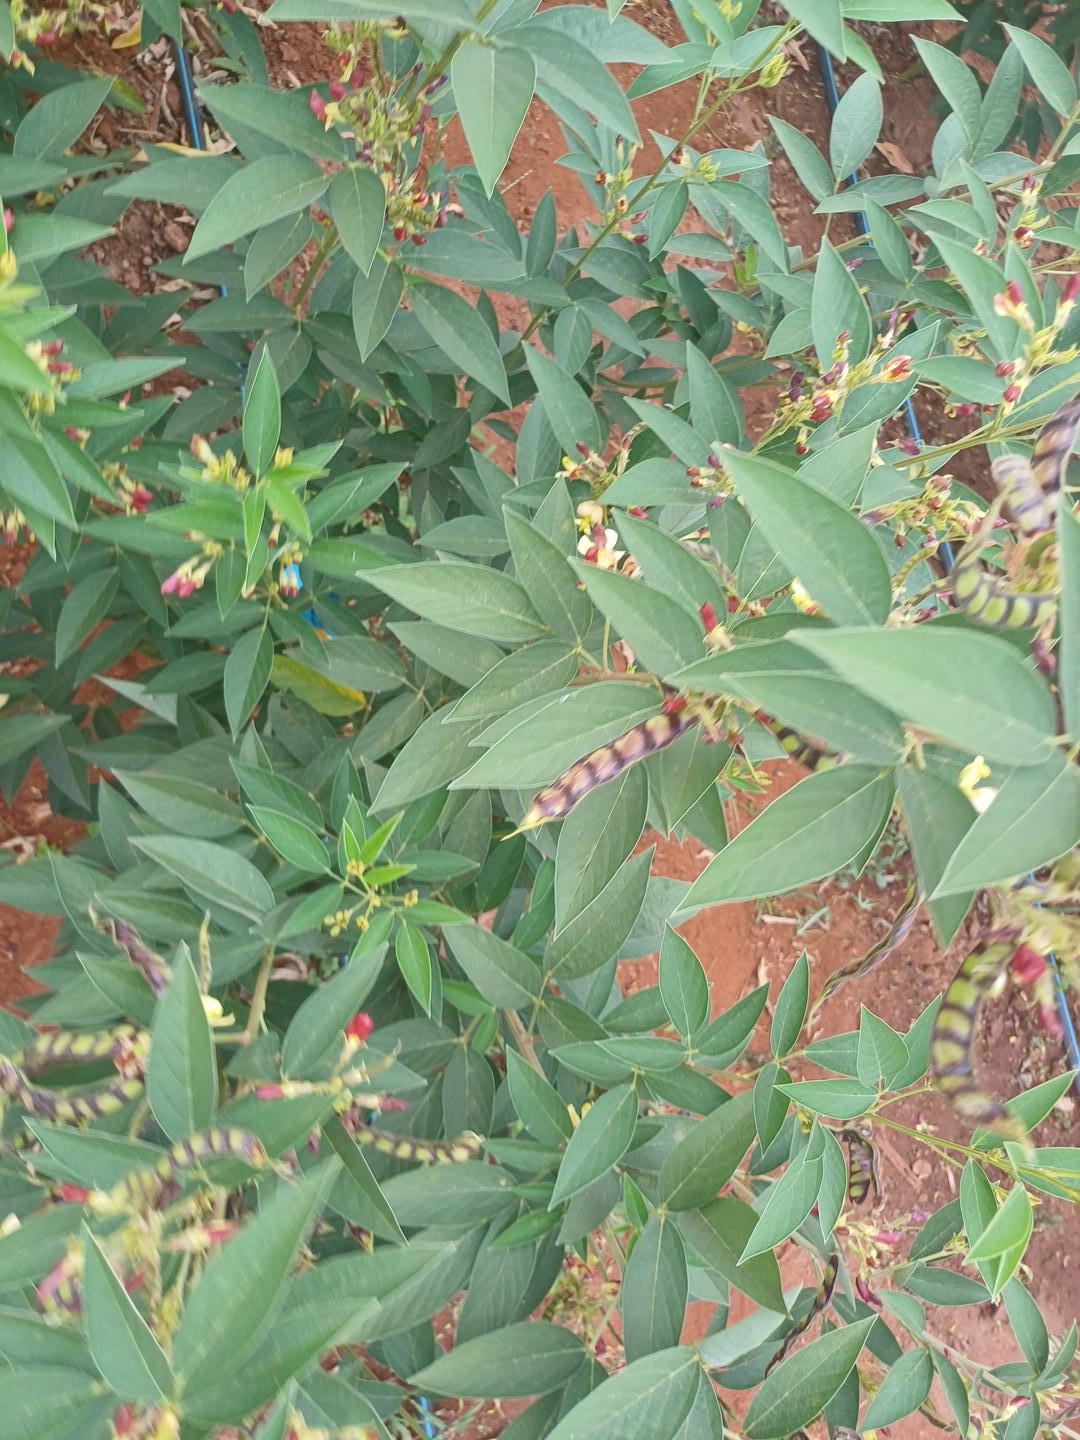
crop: pigeonpea
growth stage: flowering
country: Kenya
